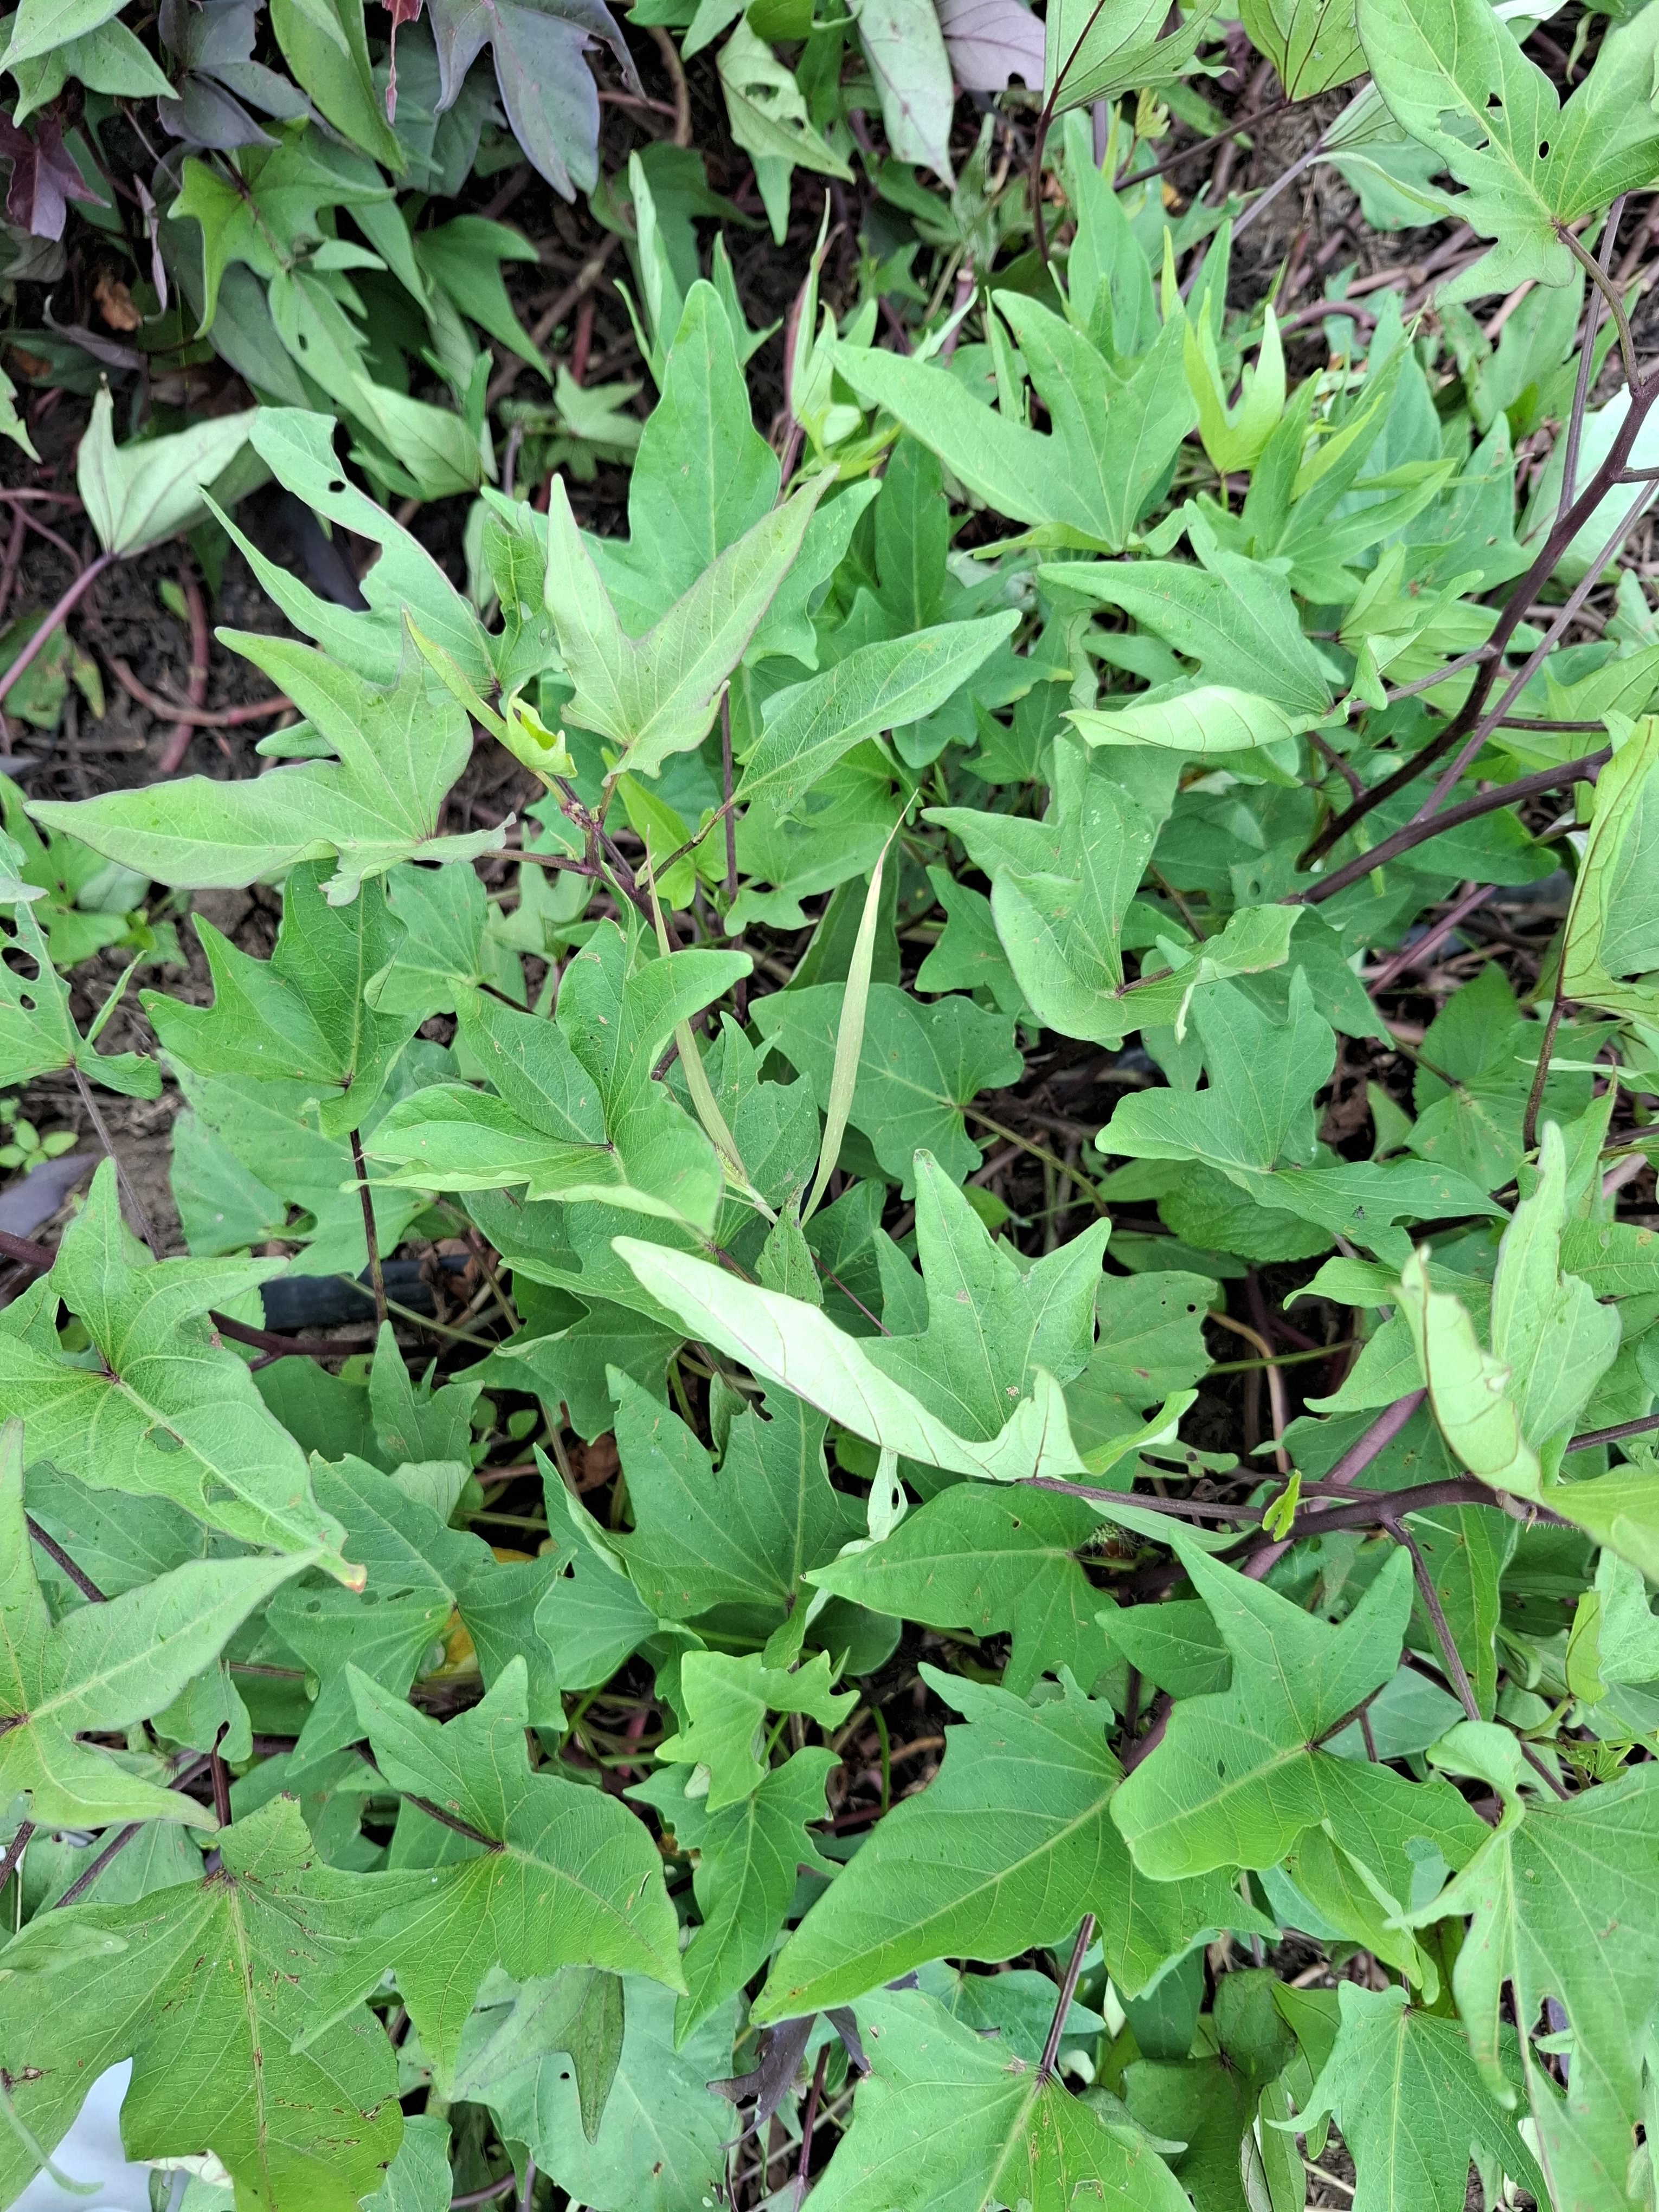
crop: sorghum
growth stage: harvest maturity
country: Tanzania
